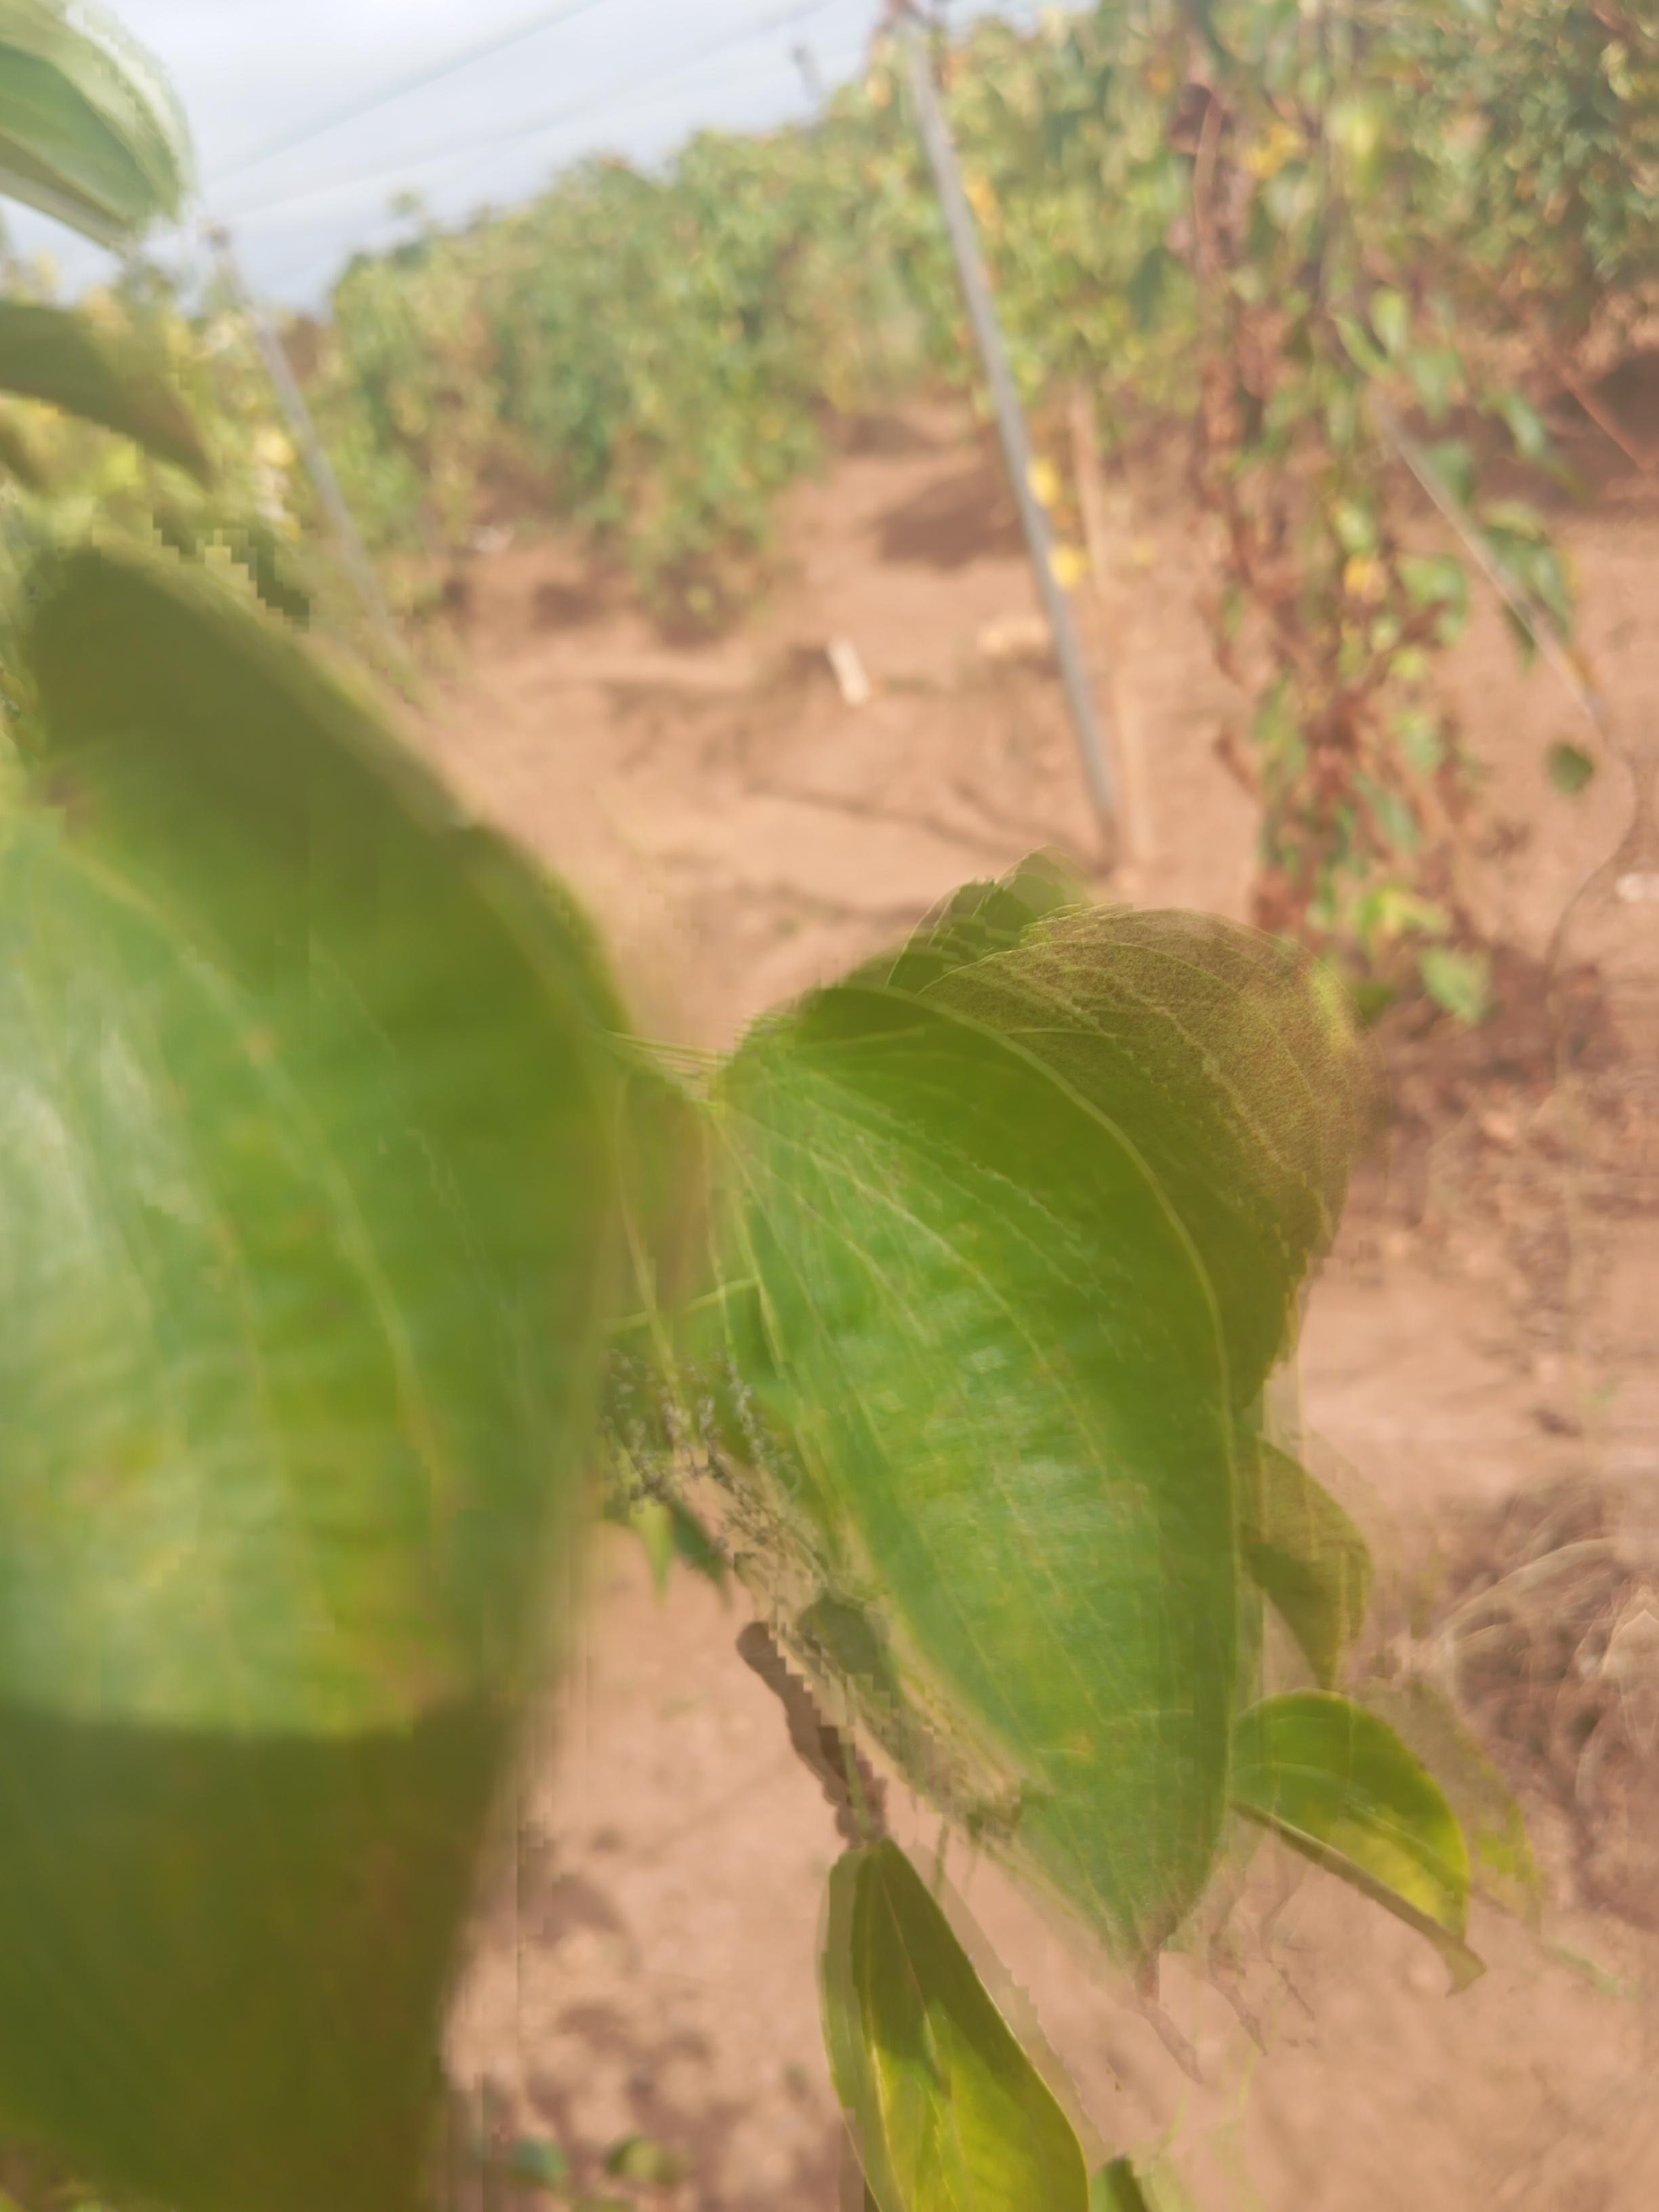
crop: yam
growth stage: maturity
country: Nigeria
